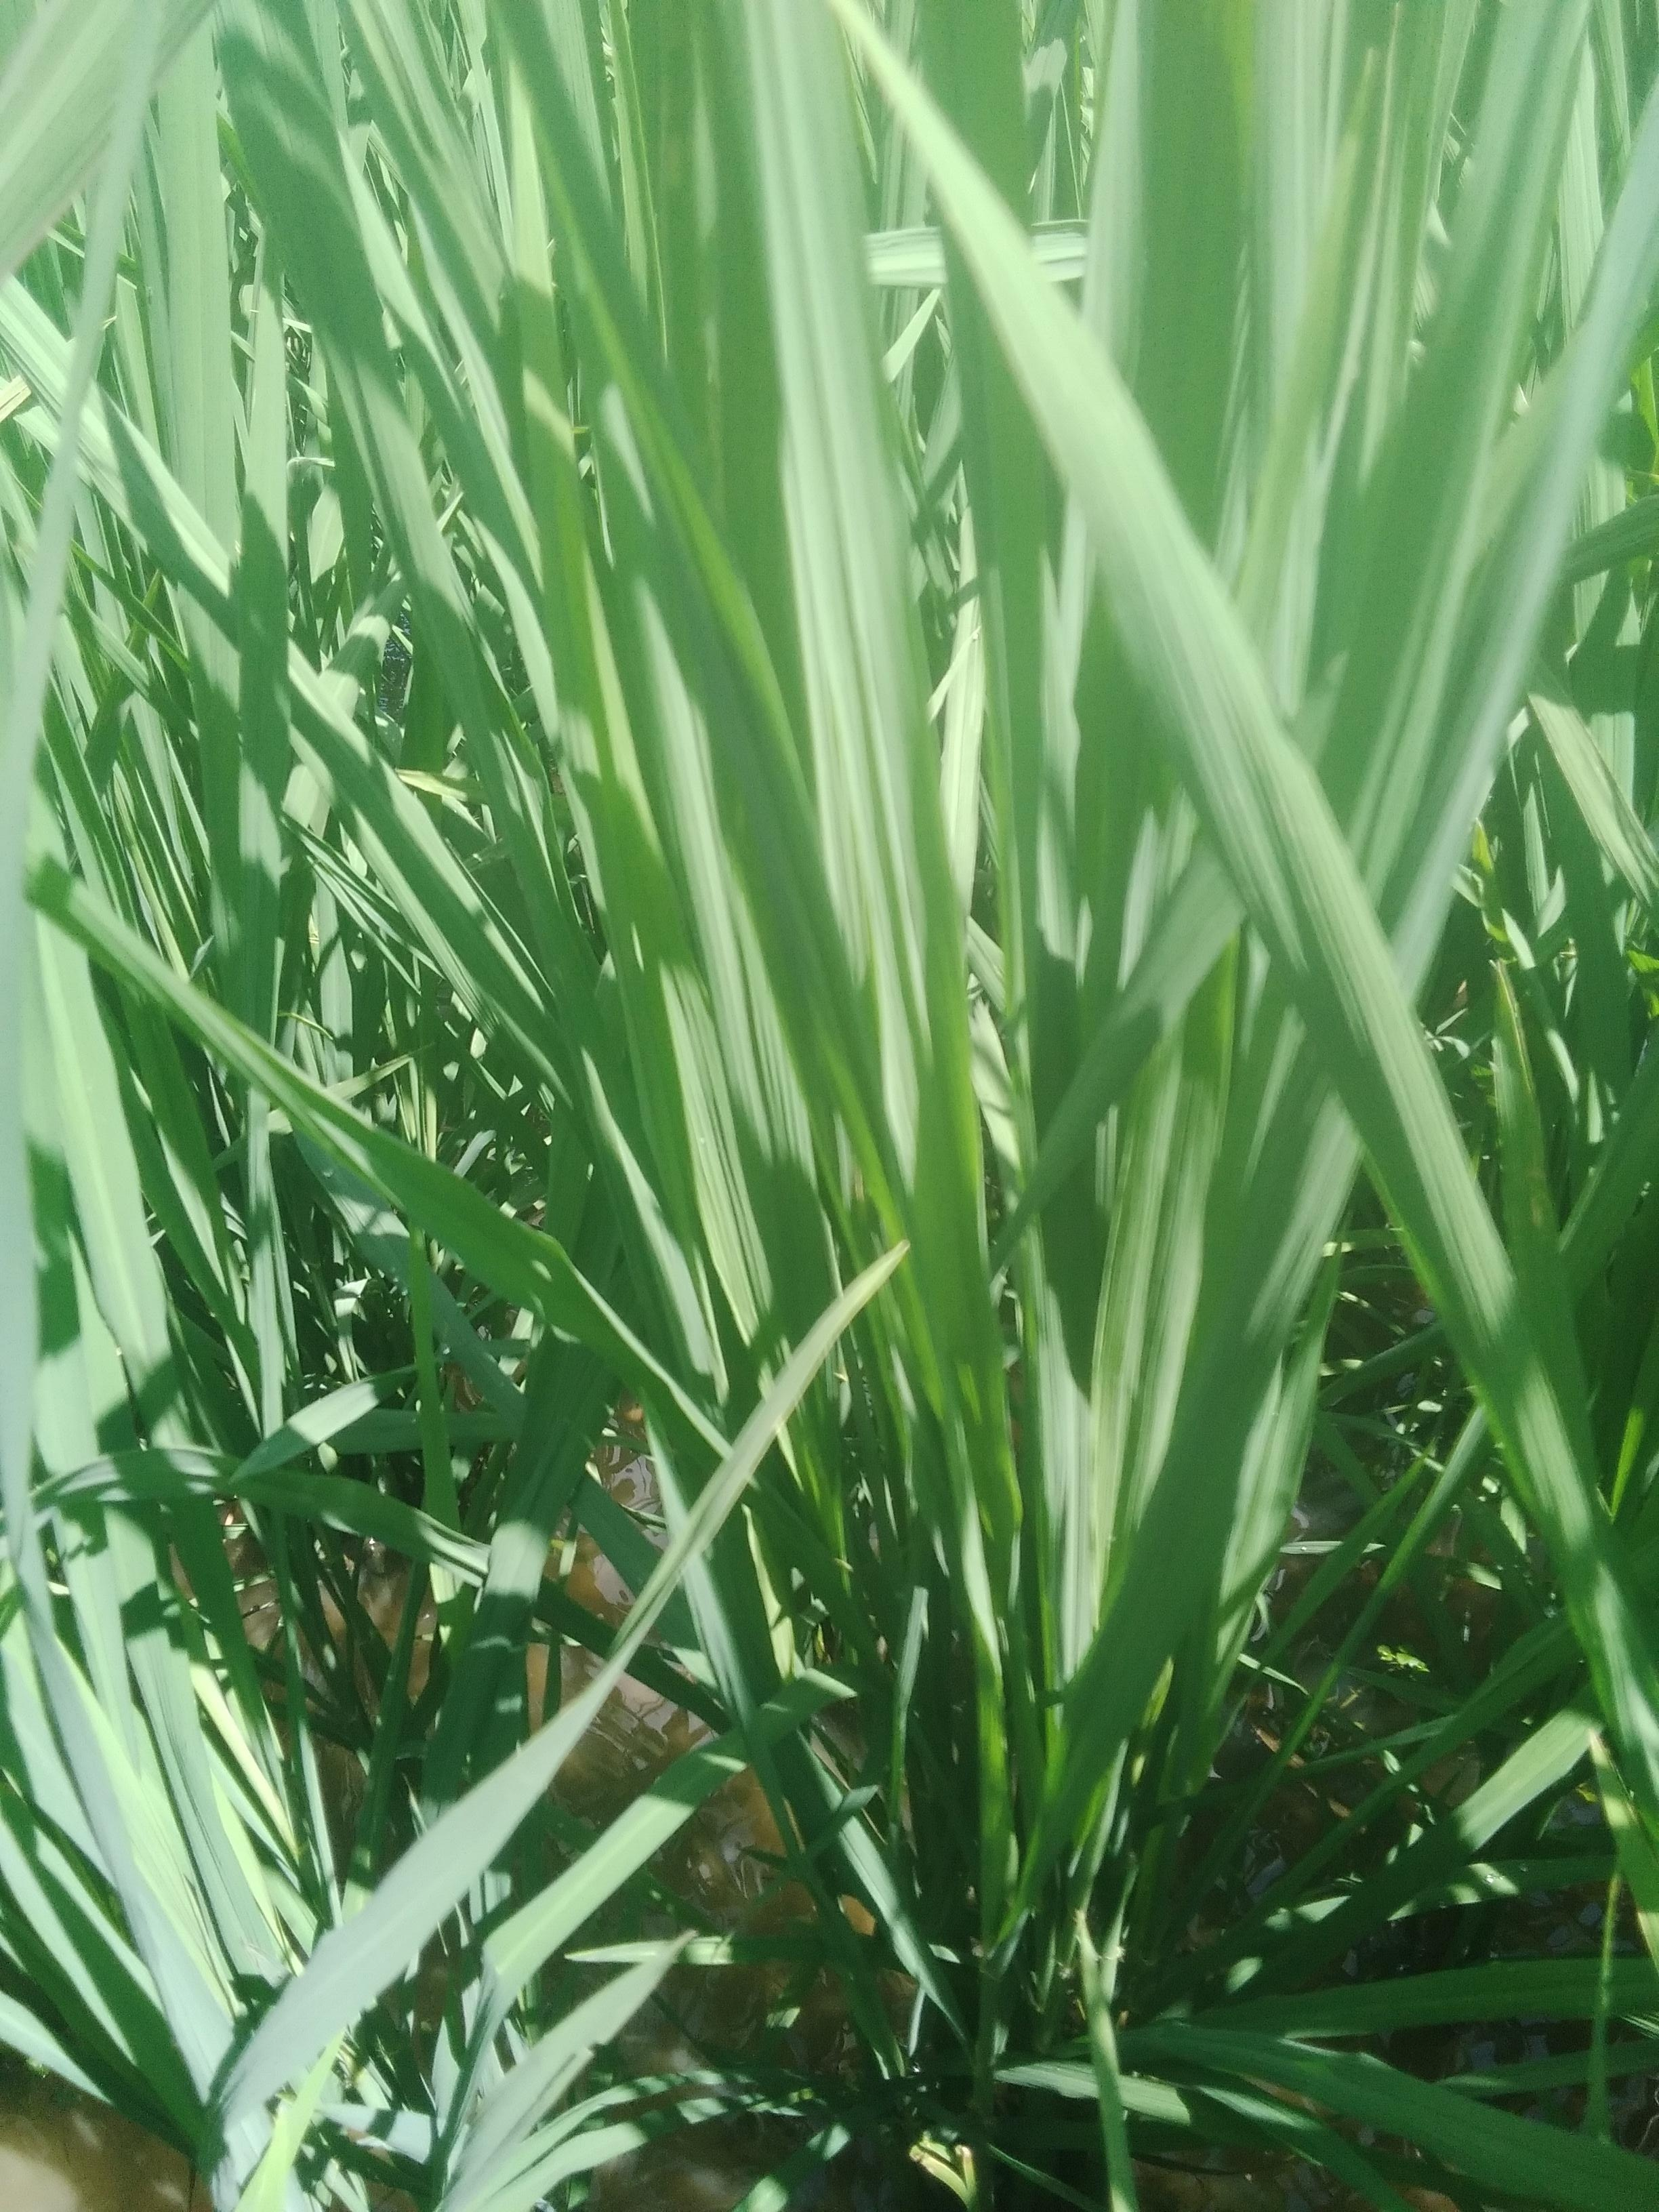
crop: rice
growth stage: elongation stem
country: Nigeria
